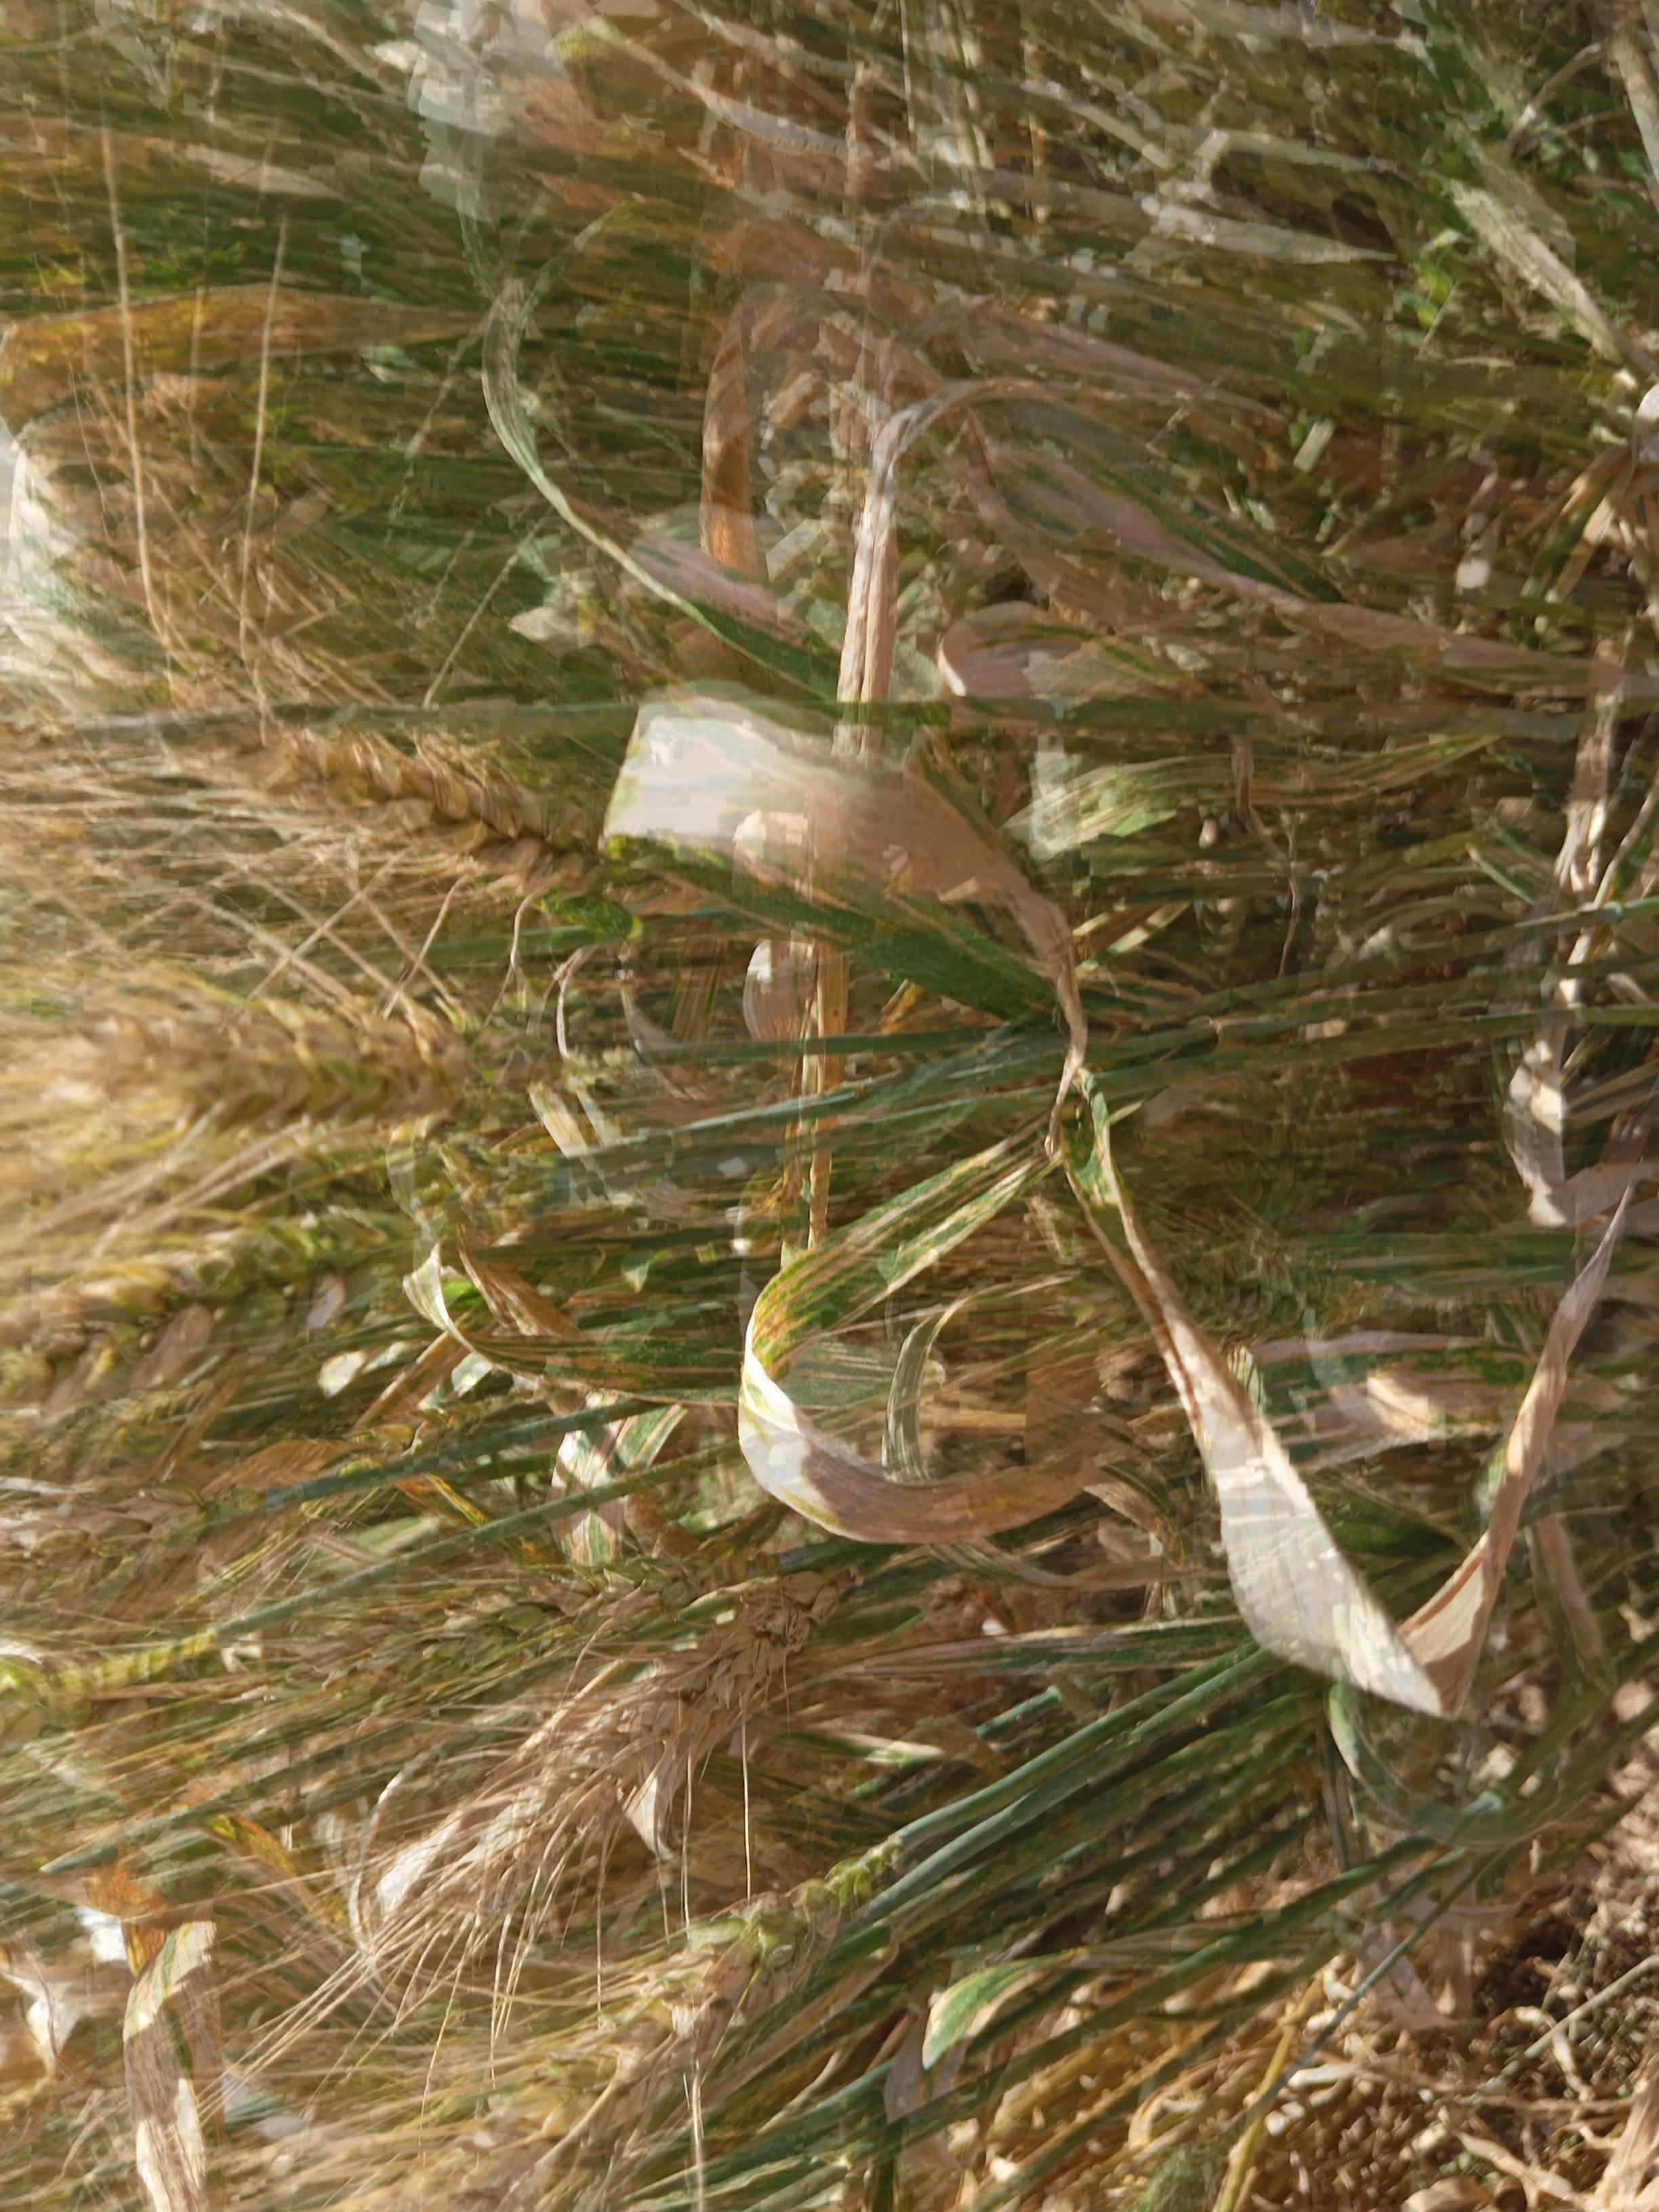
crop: wheat
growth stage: maturity
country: Kenya
